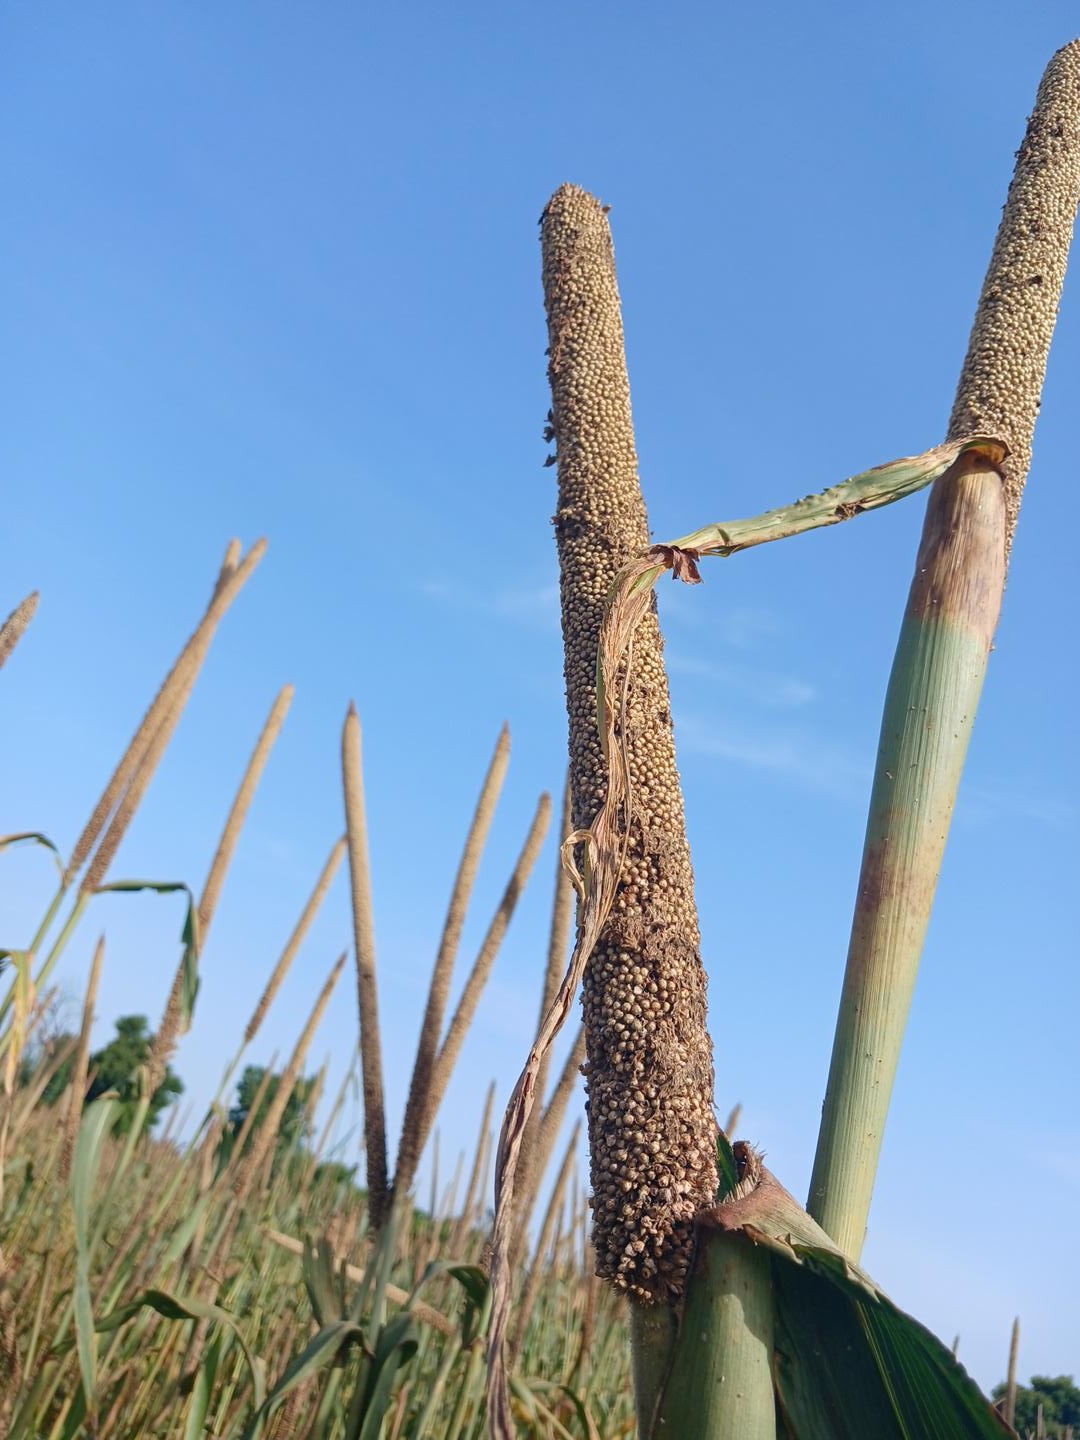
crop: pearl millet
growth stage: maturity
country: Senegal
